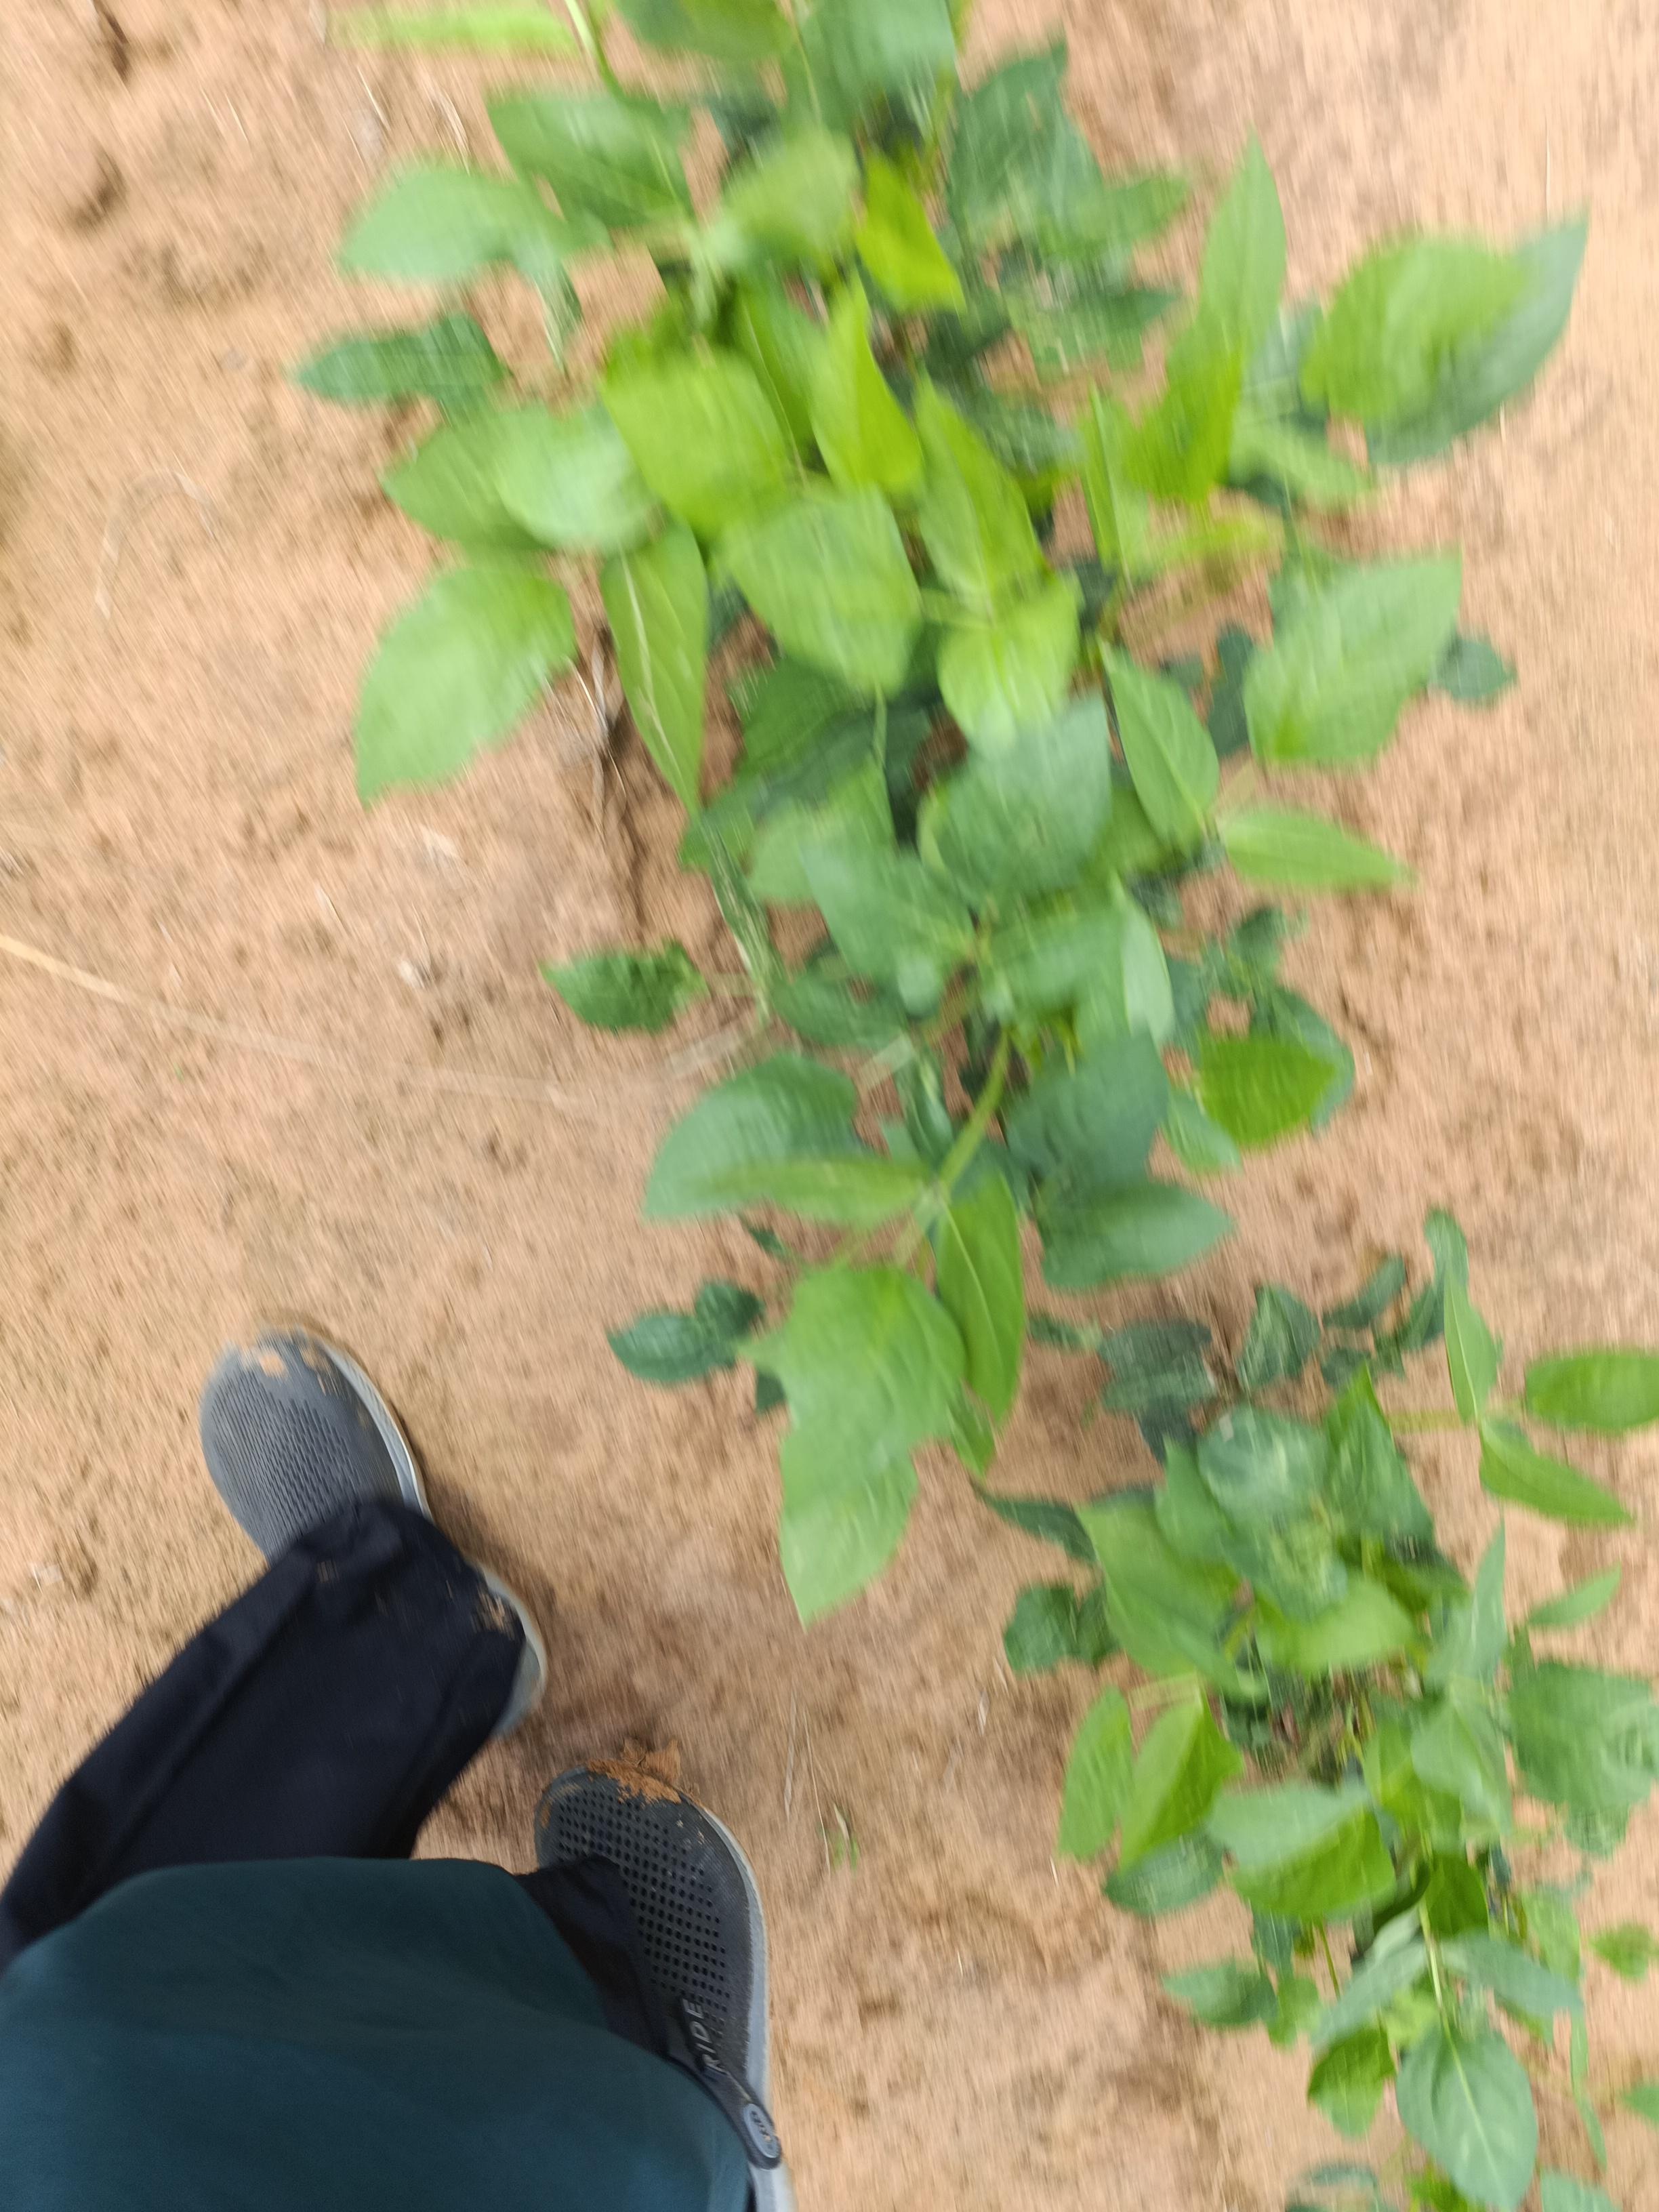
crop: cowpea
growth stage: emergence
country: Nigeria
